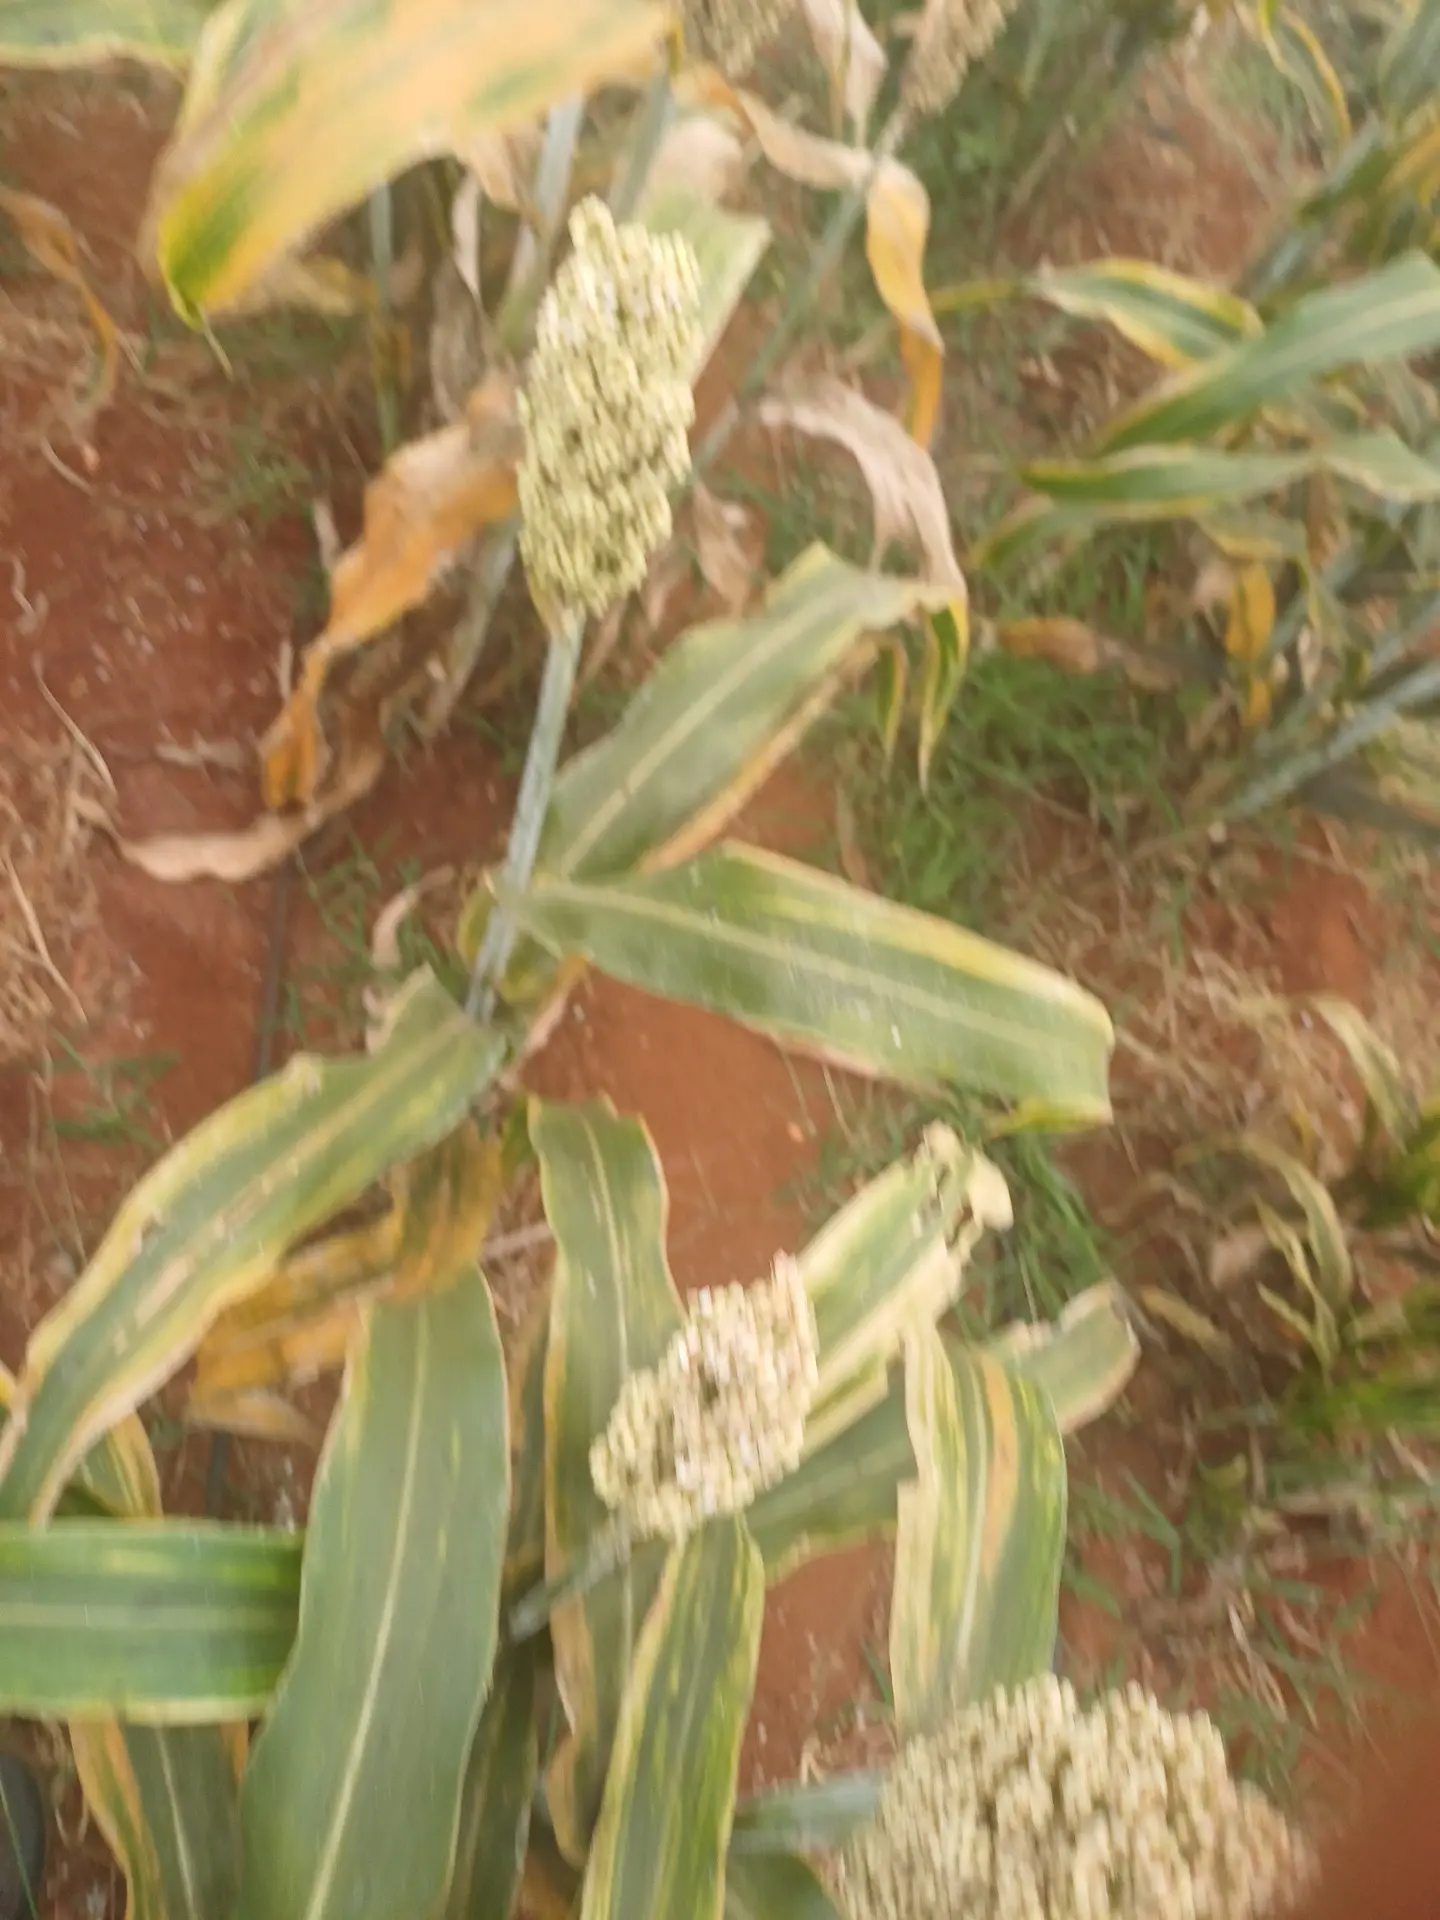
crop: sorghum
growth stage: maturity
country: Kenya
